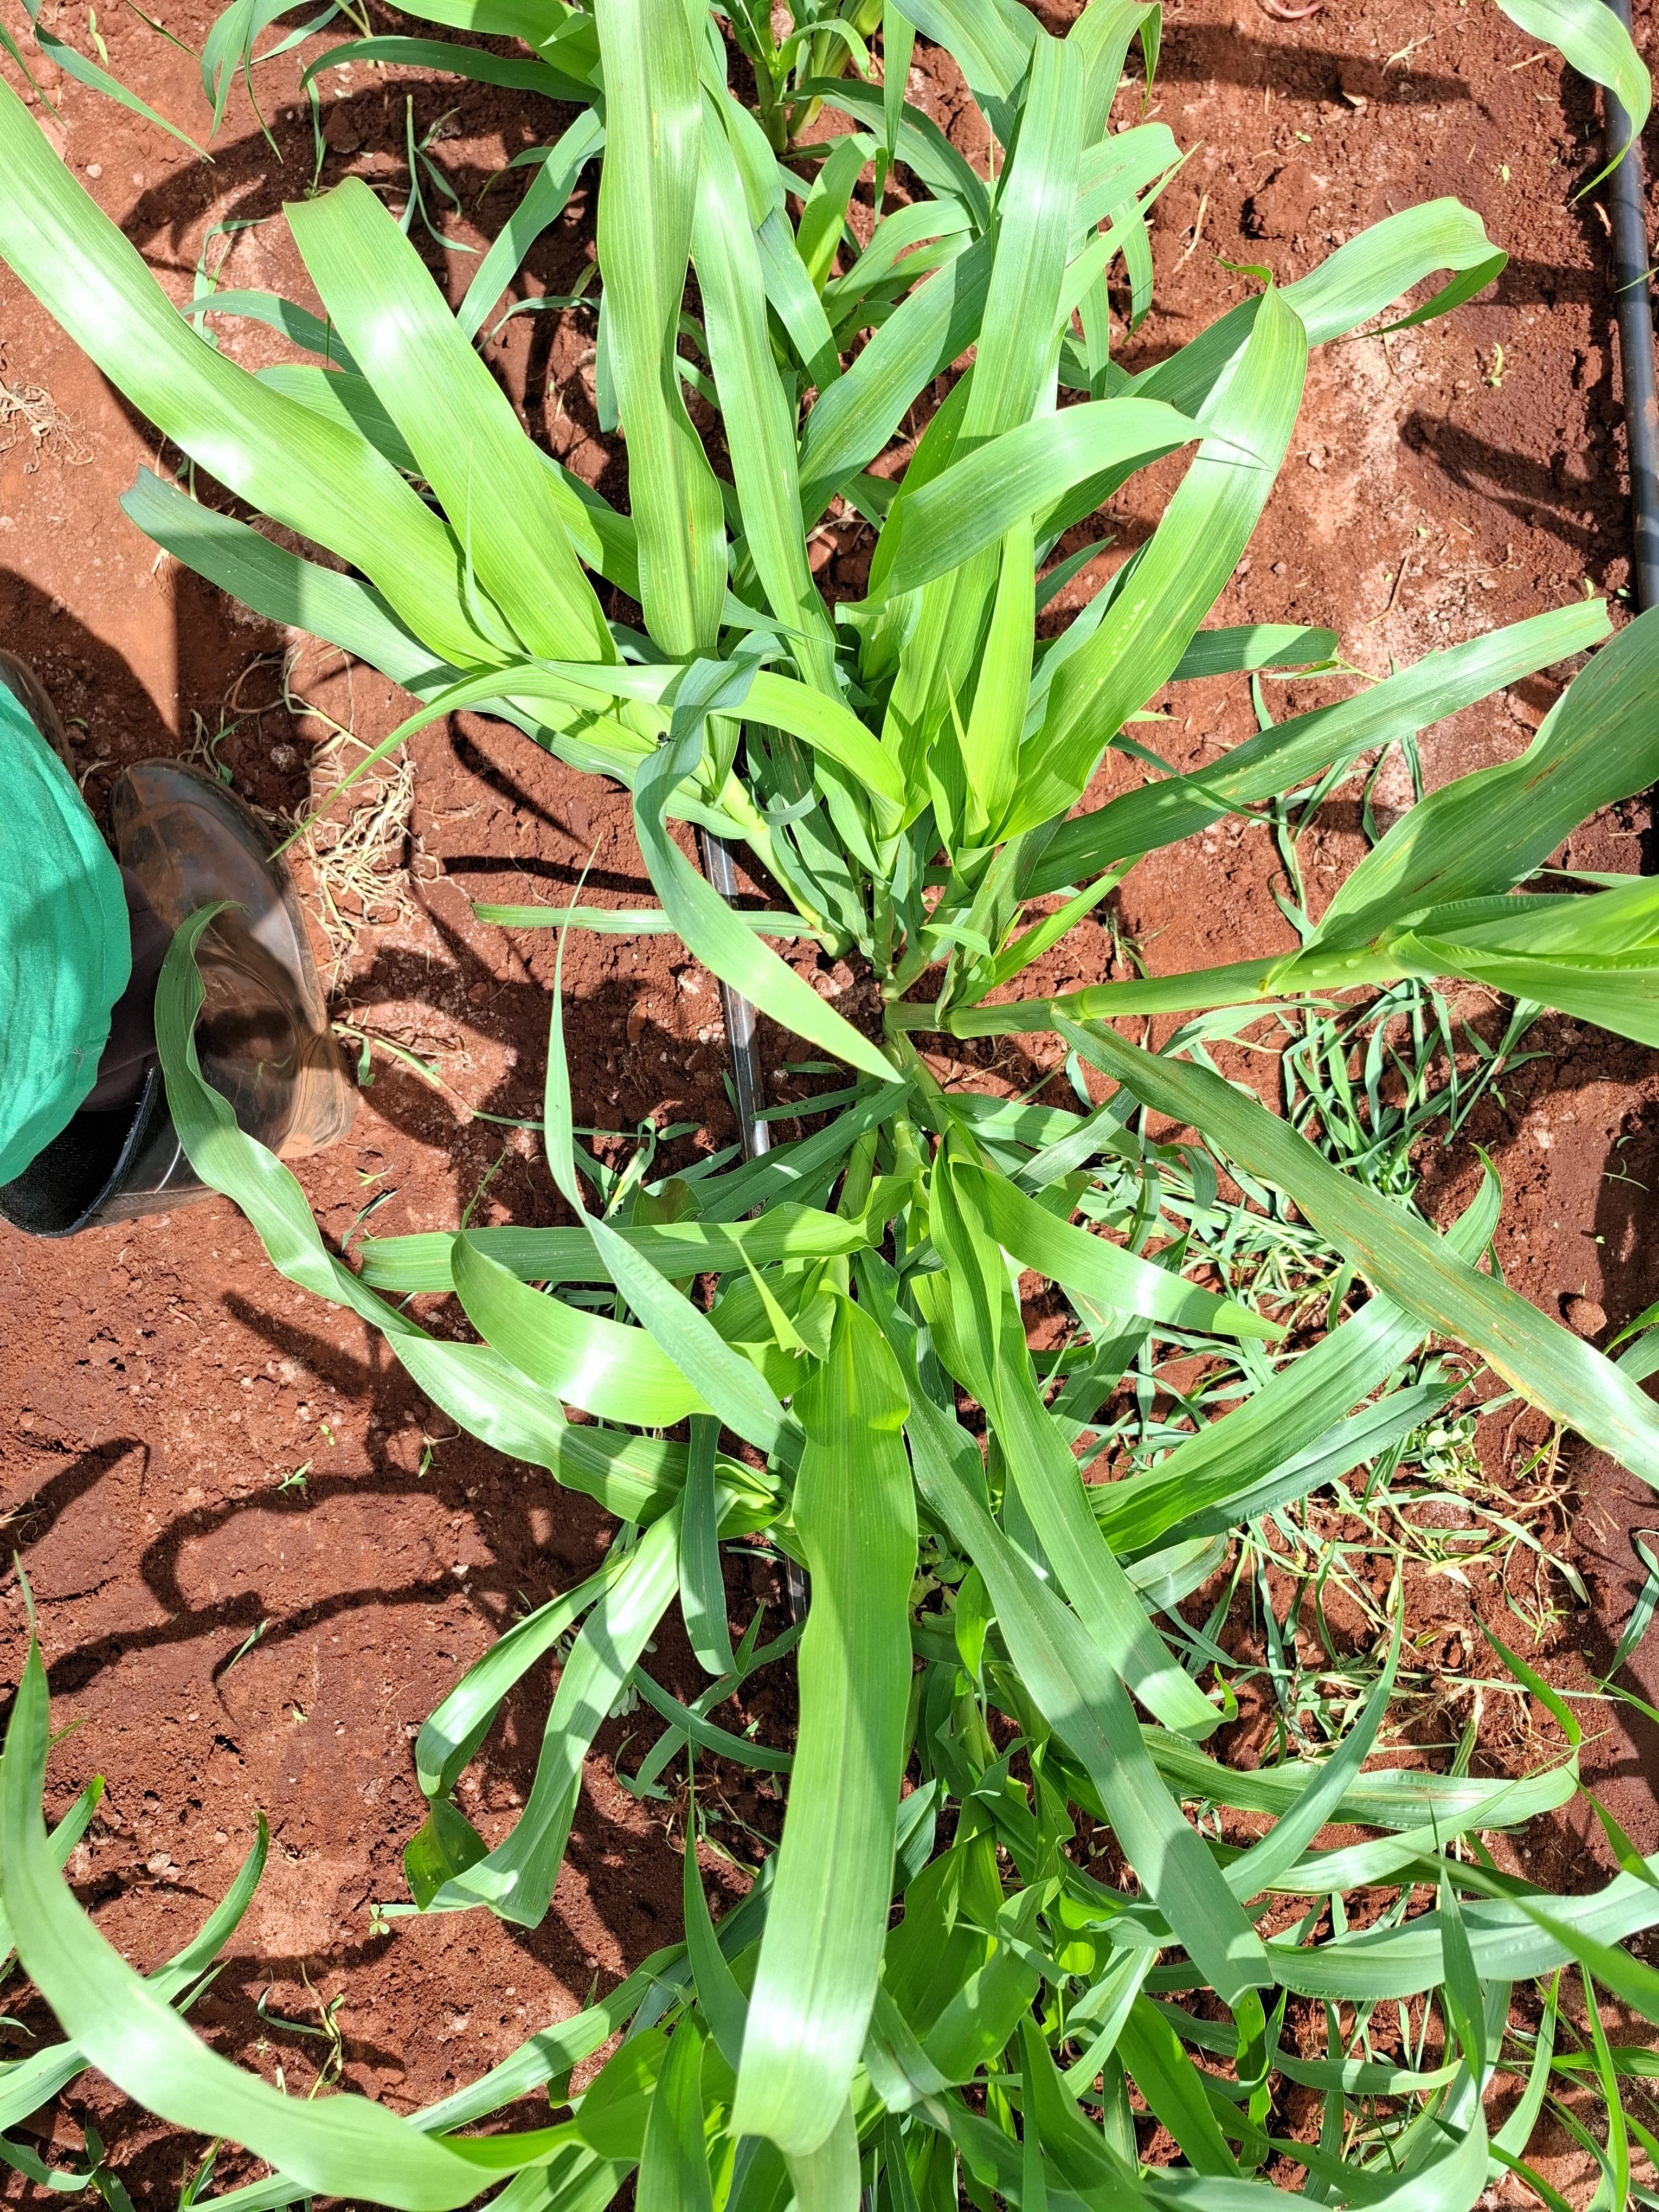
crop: pearl millet
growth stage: elongation stem
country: Kenya
